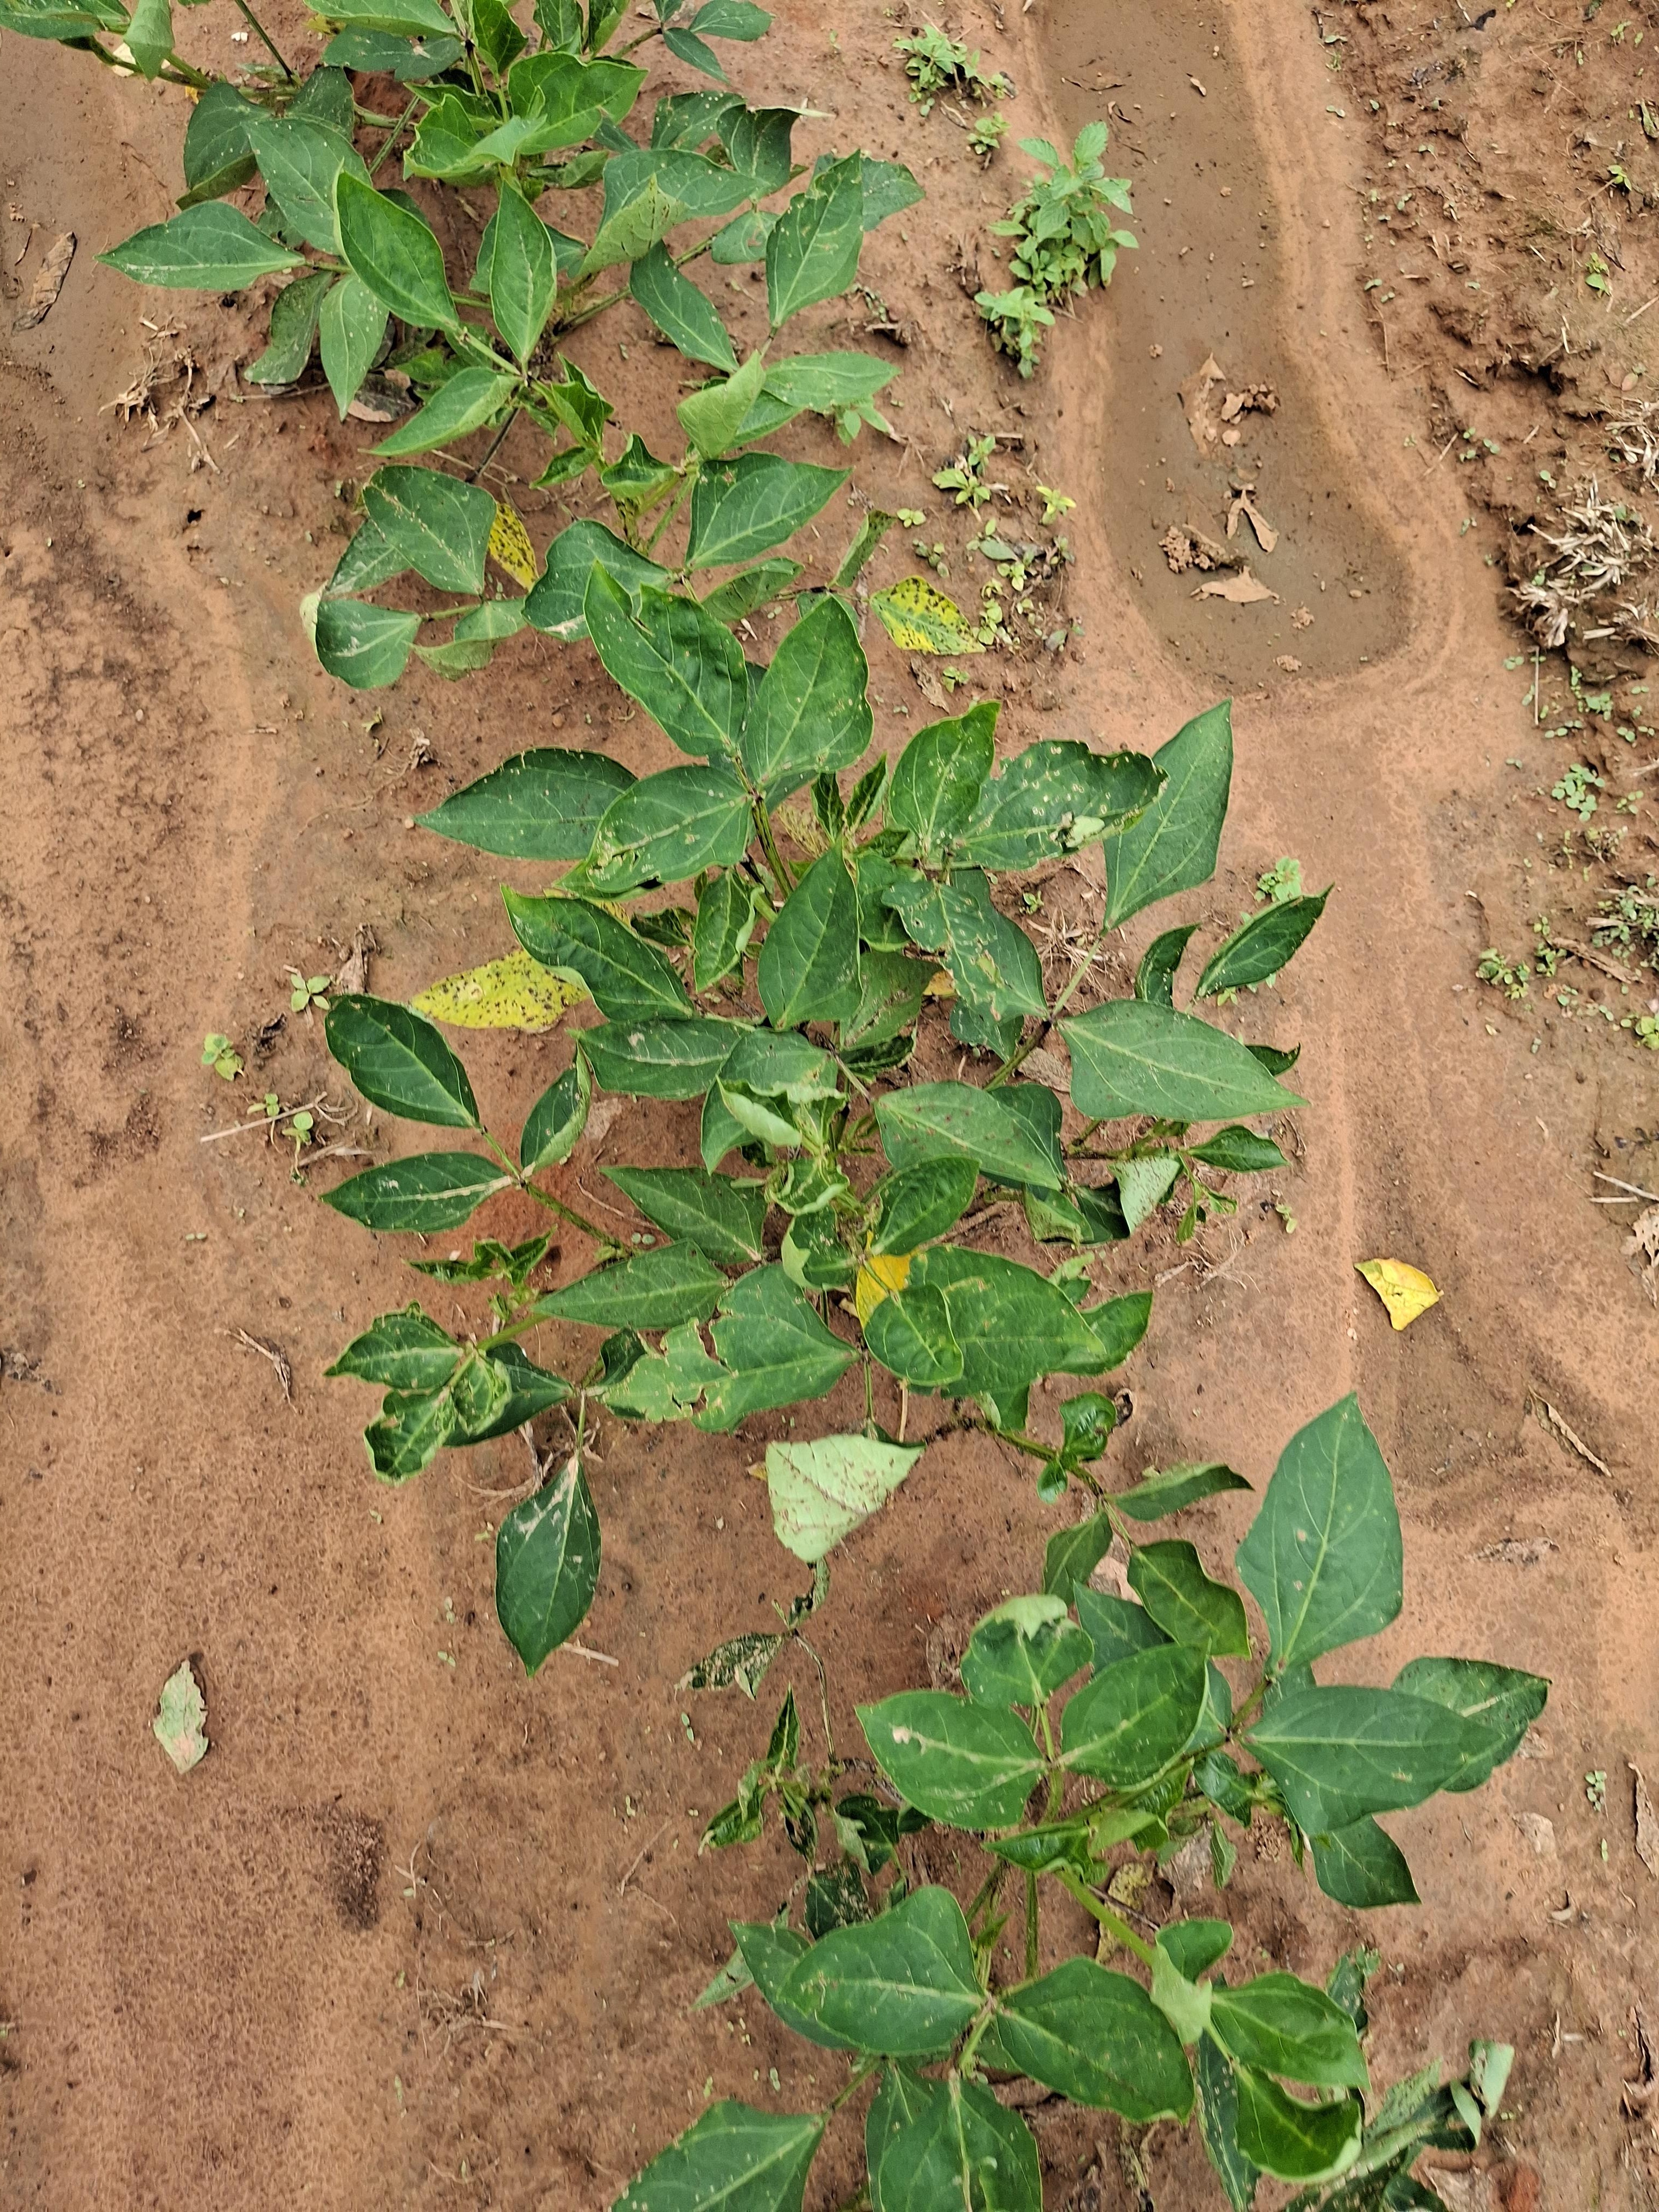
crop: cowpea
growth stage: vegetative
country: Nigeria
